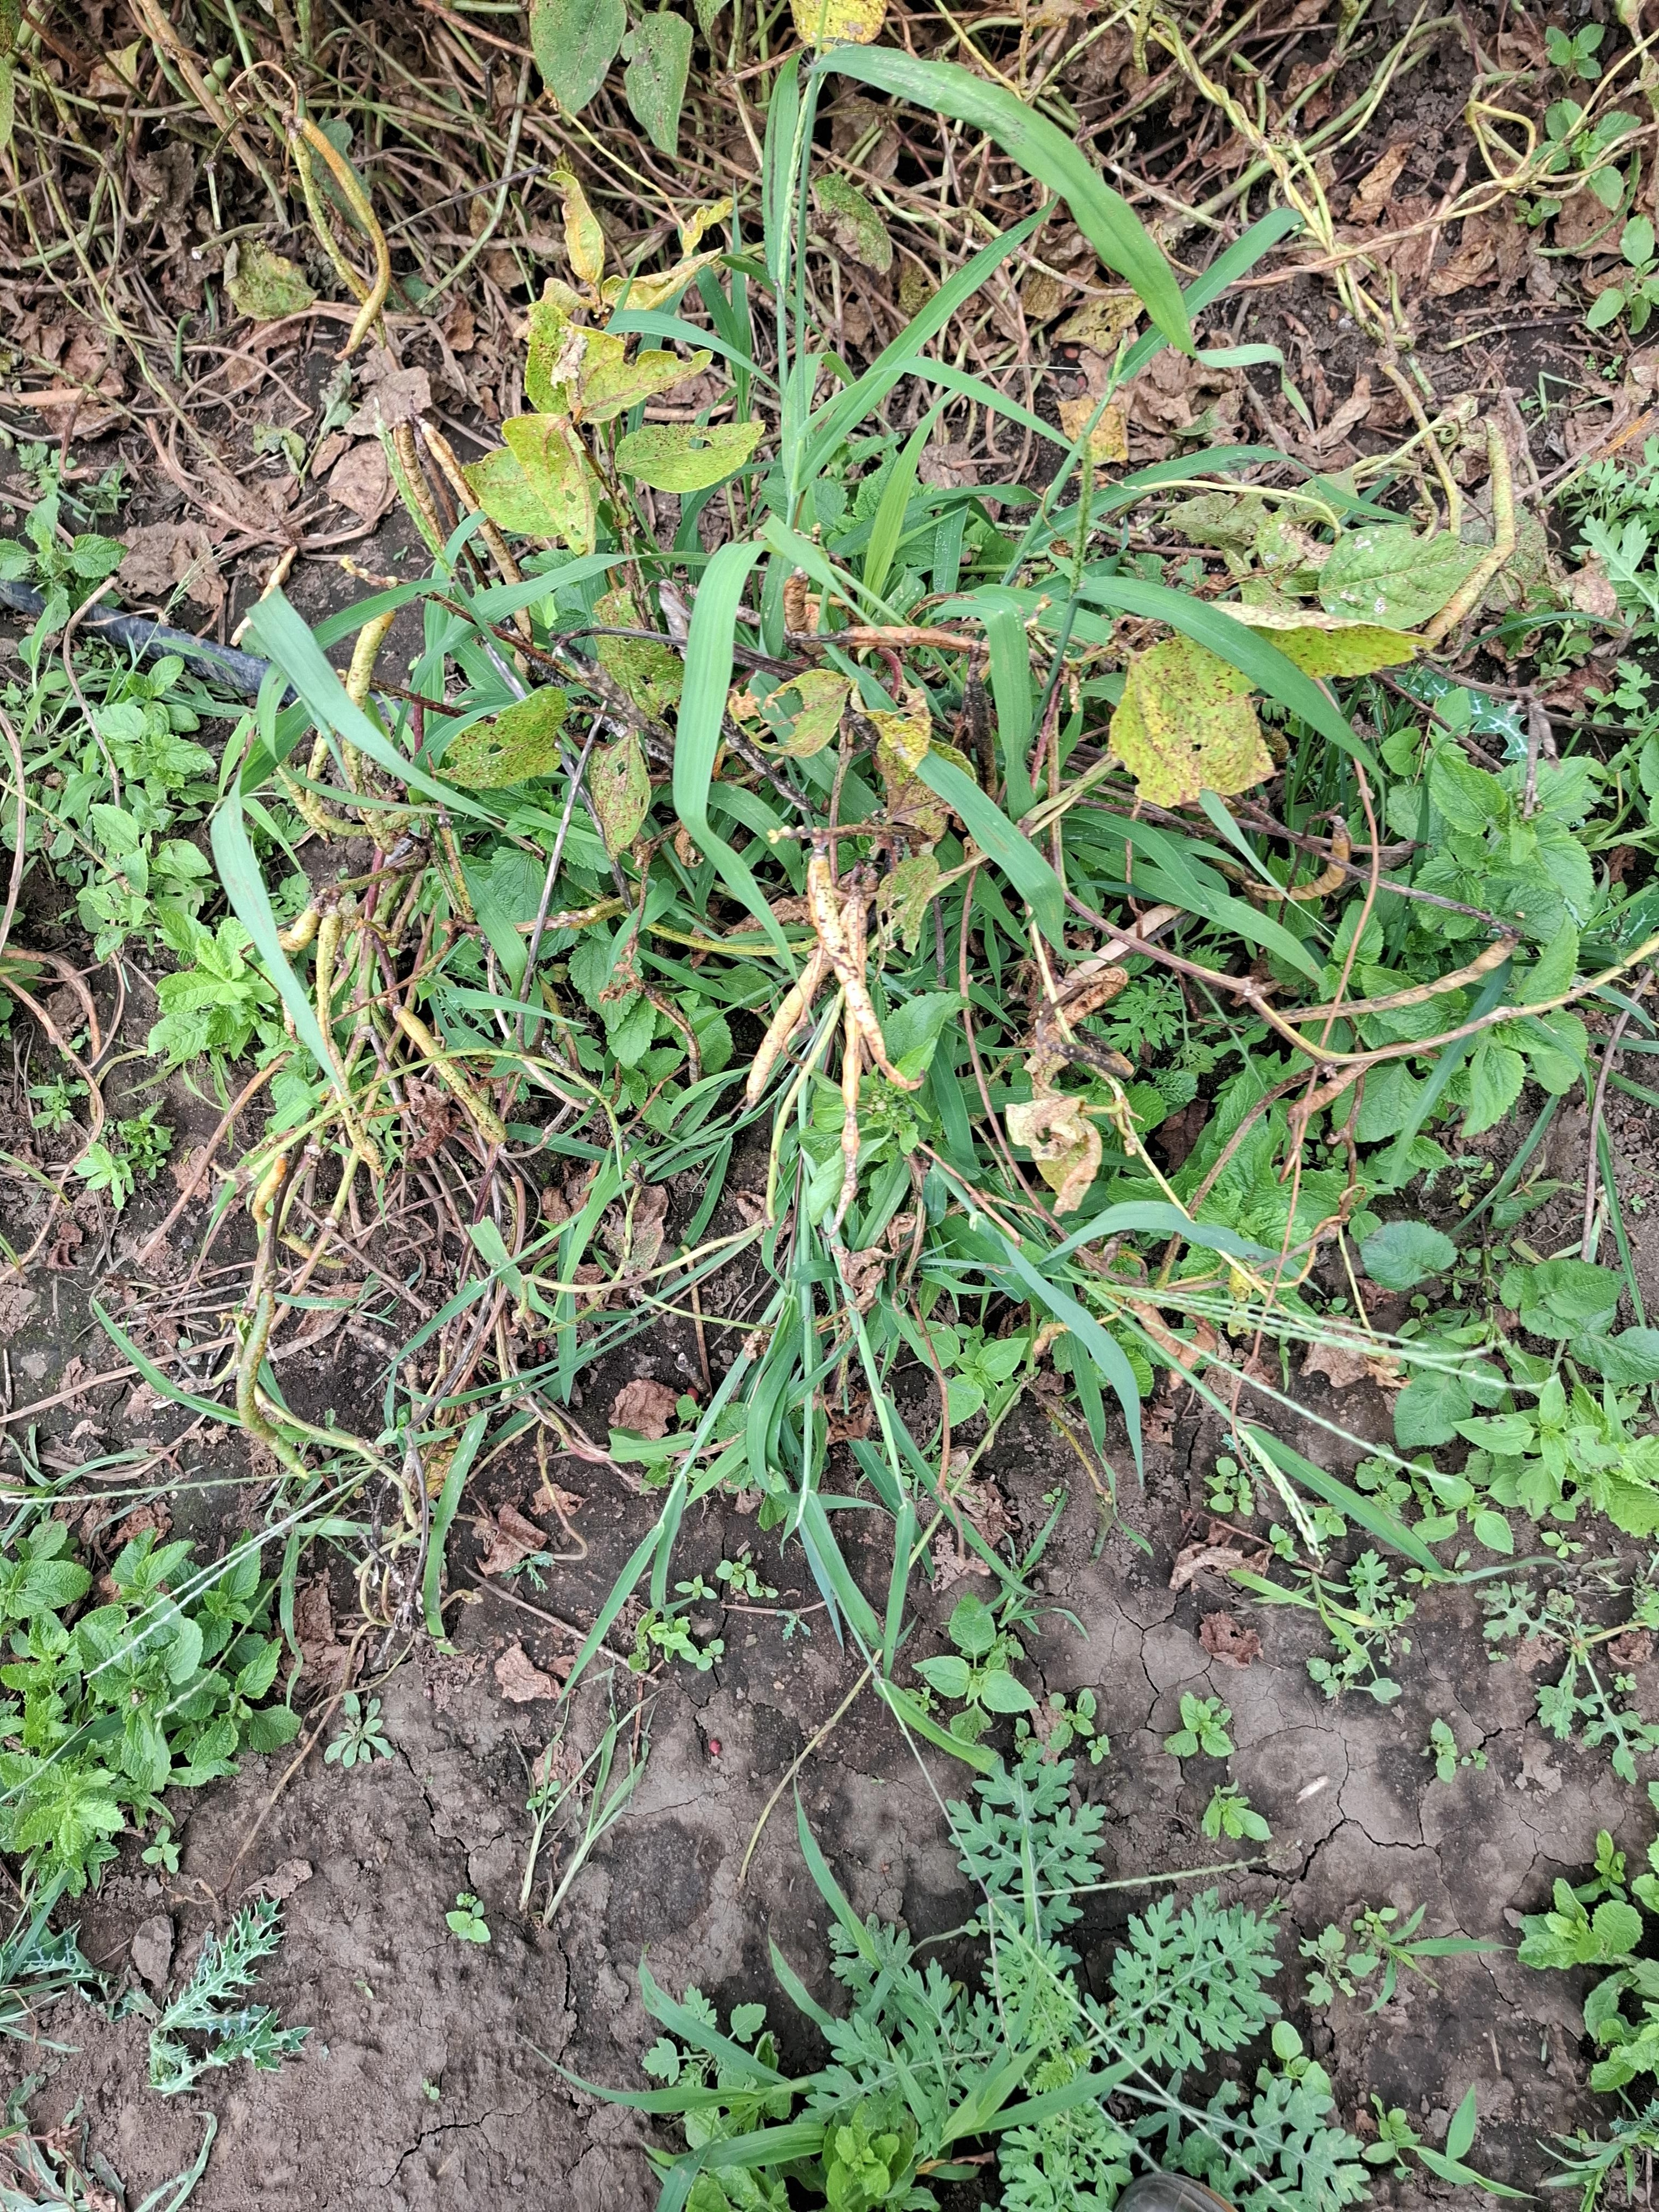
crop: cowpea
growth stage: harvest maturity
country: Tanzania
